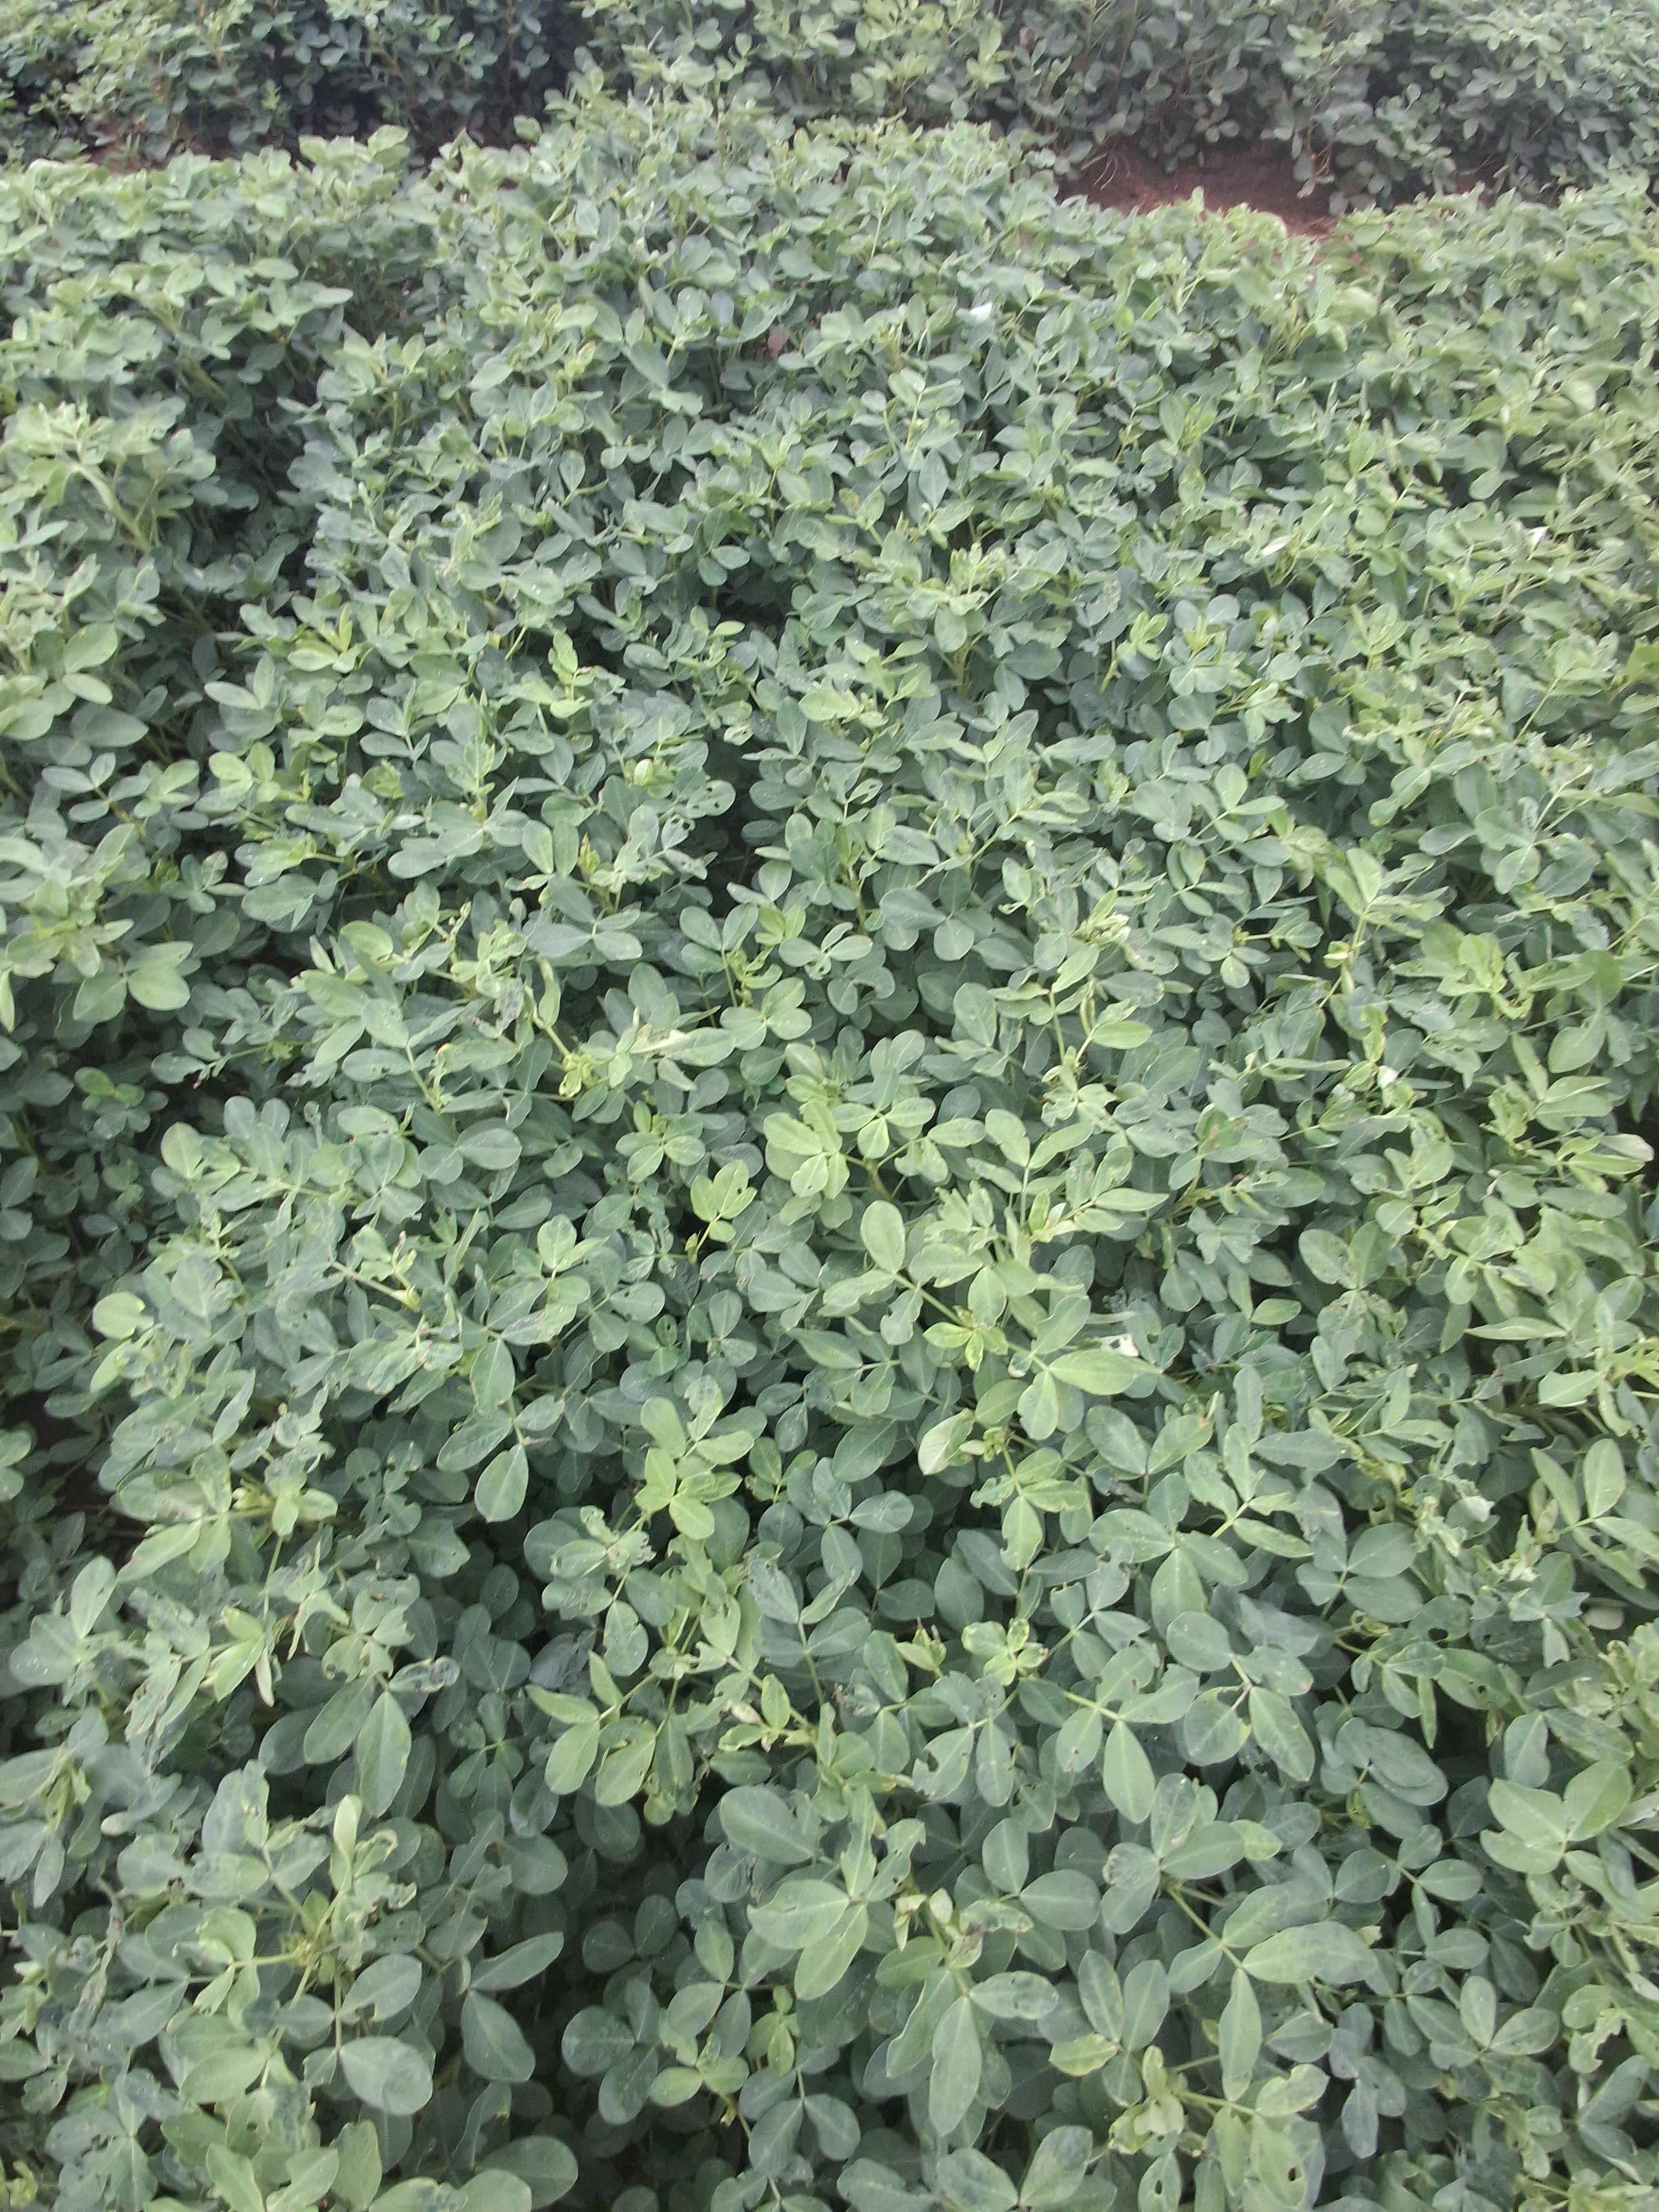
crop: groundnut
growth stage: pegging
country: Kenya
